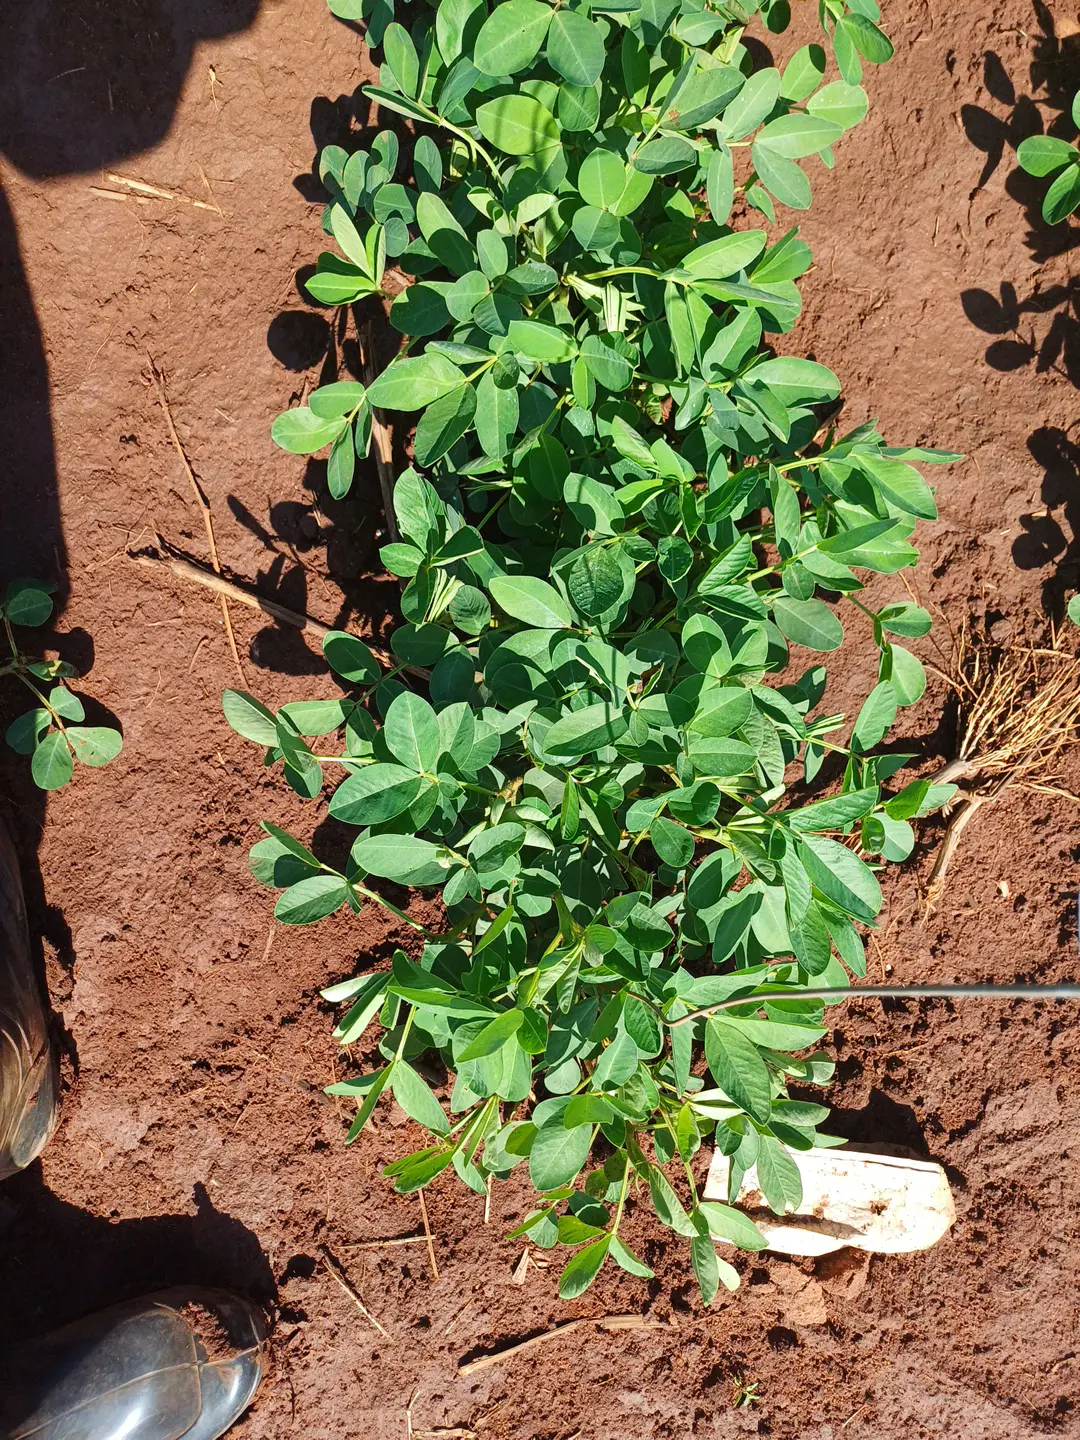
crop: groundnut
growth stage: flowering
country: Kenya
